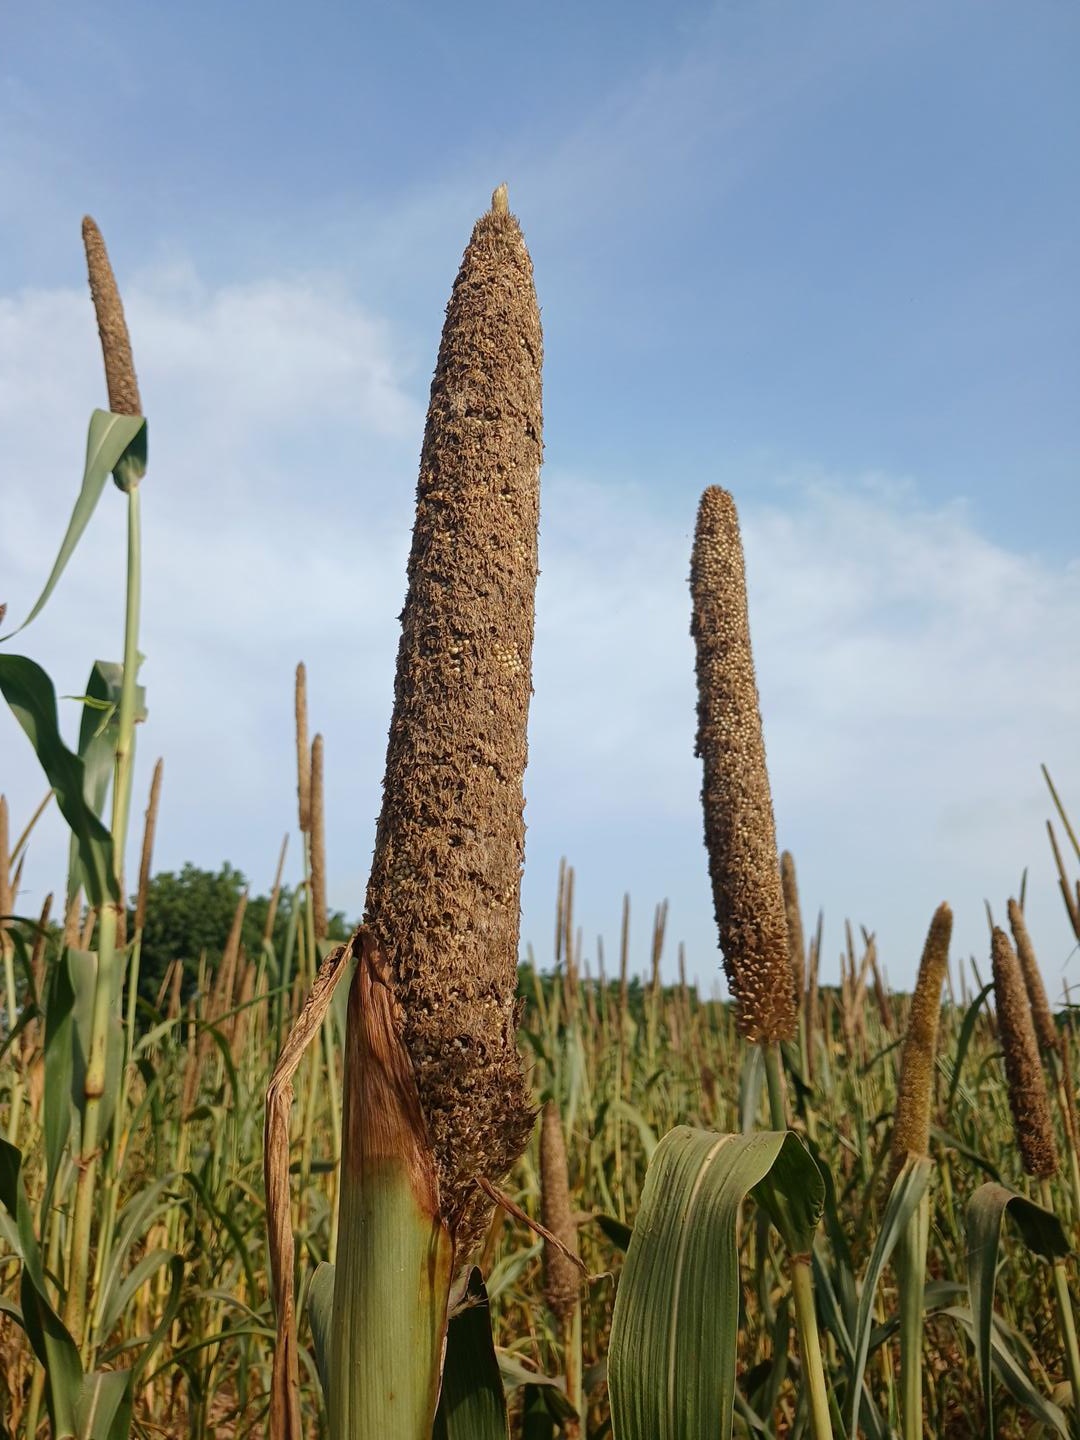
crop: pearl millet
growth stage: maturity
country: Senegal
